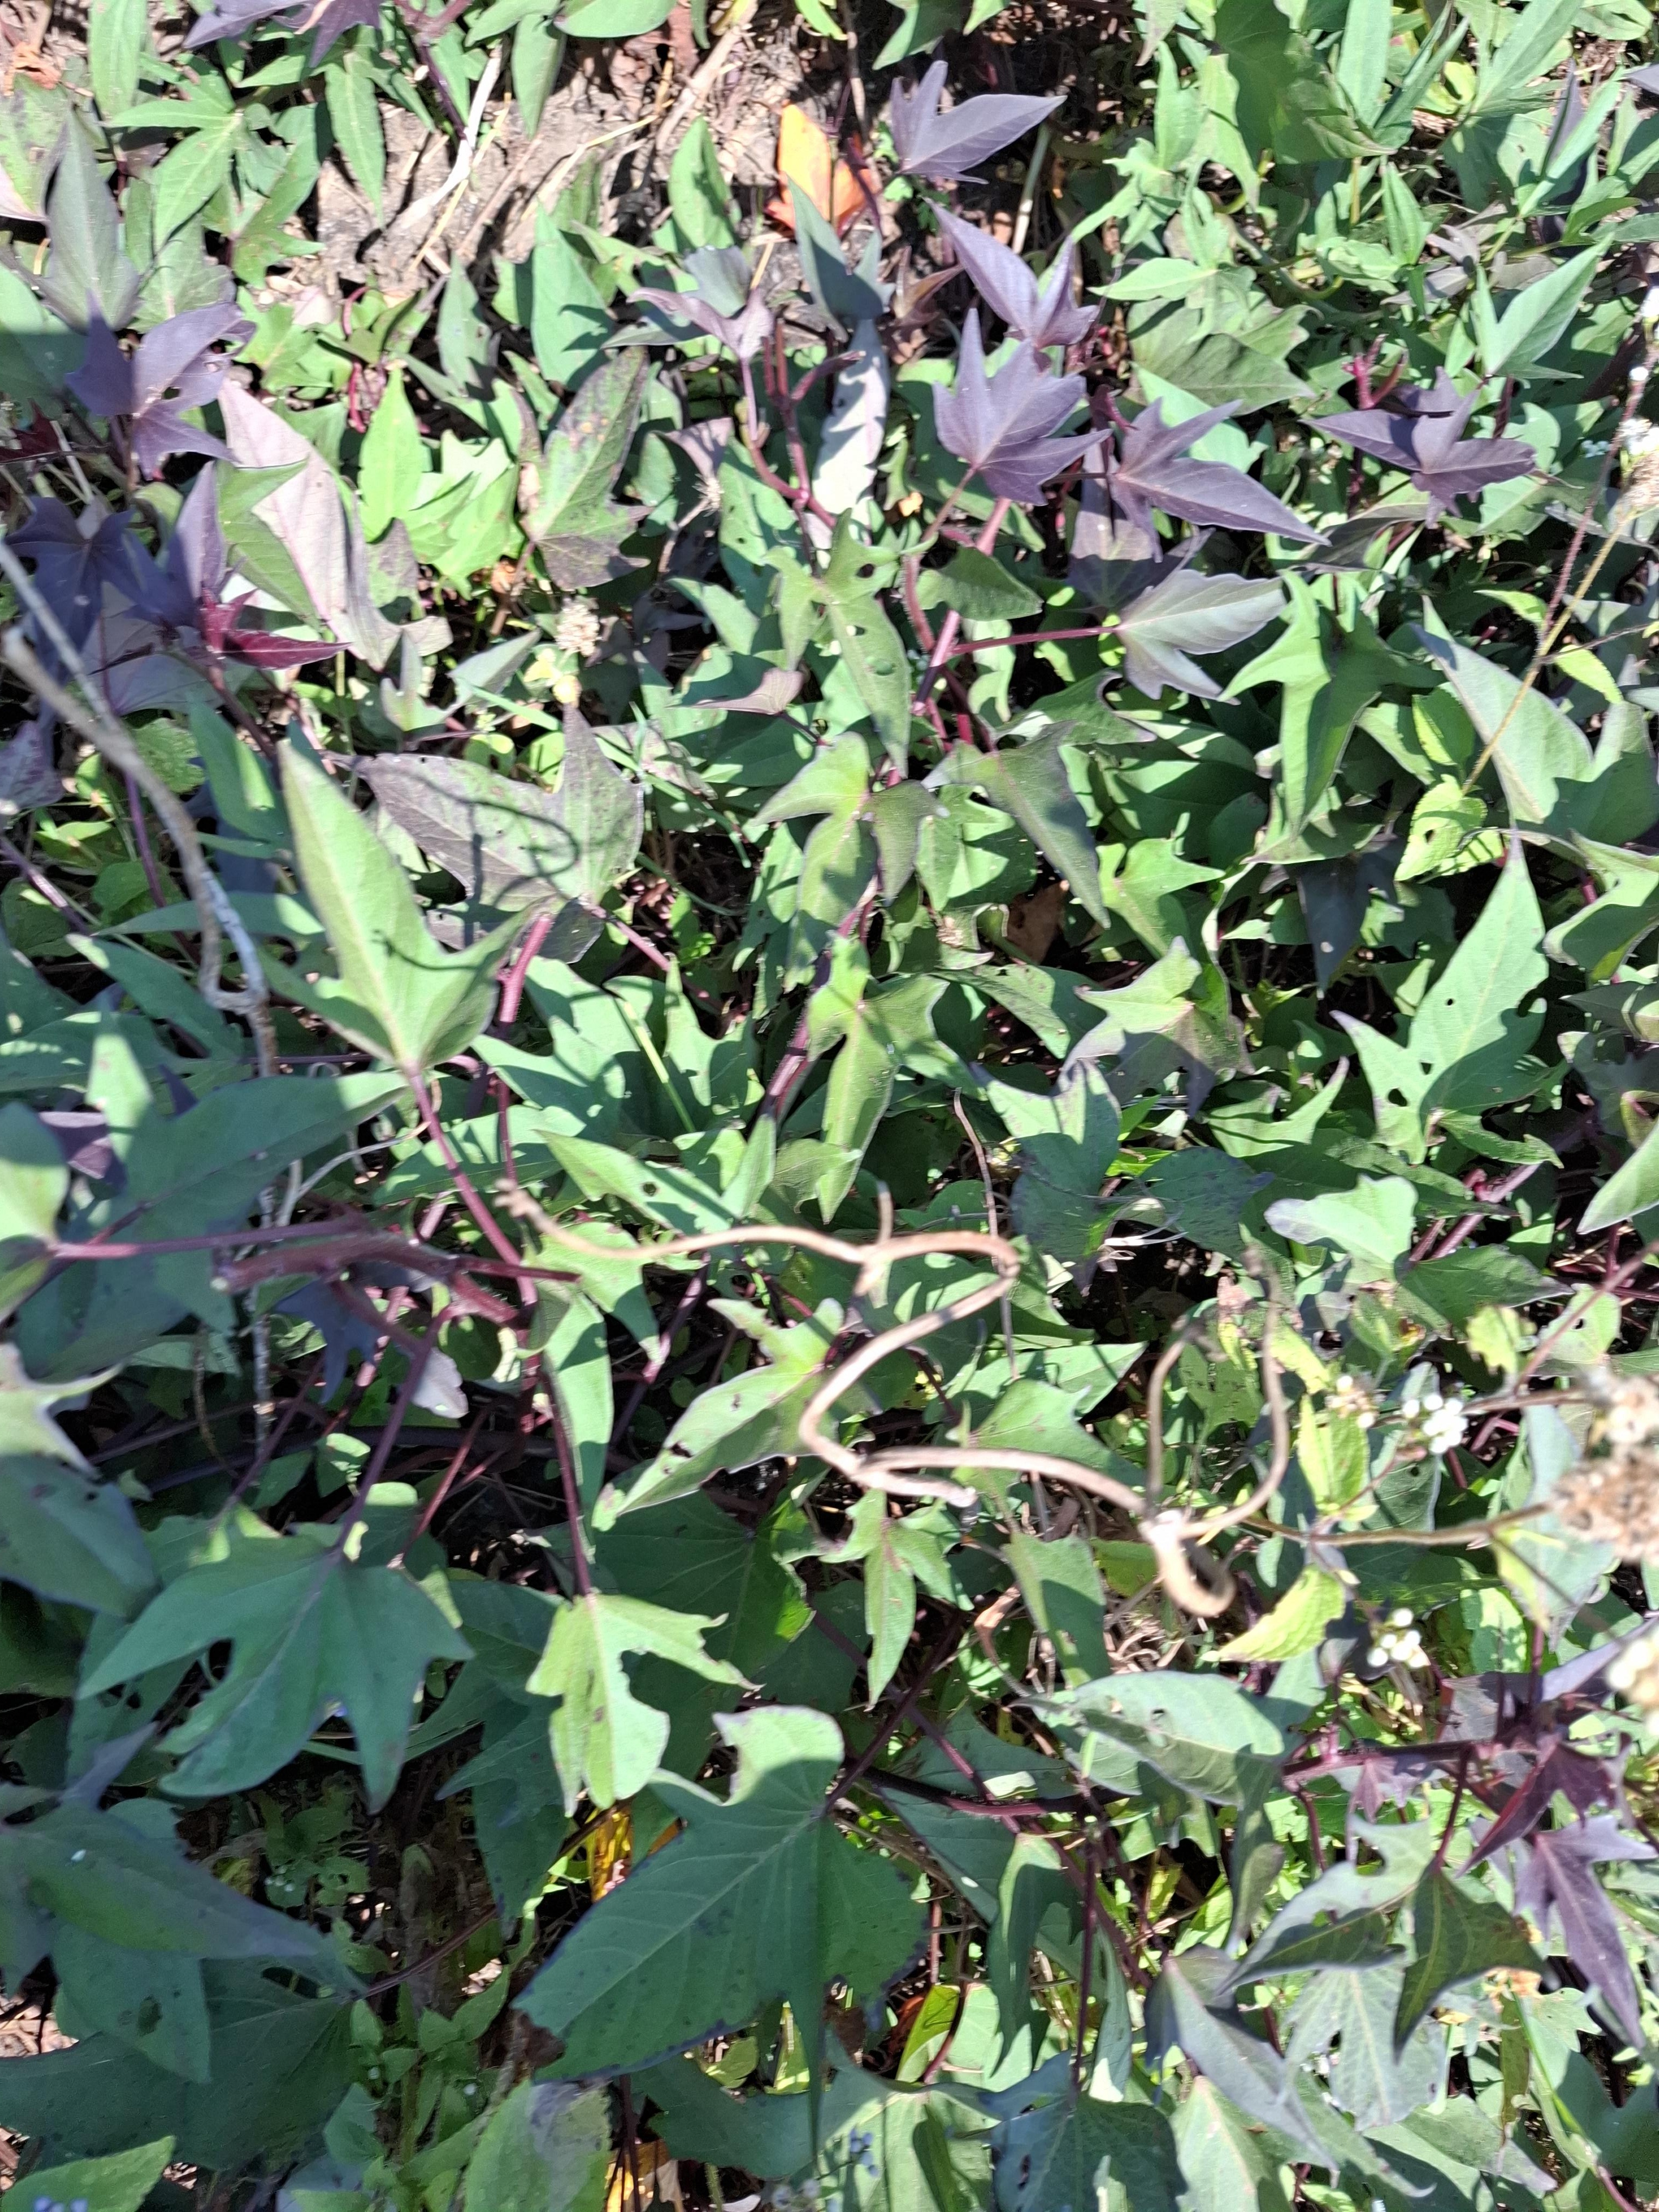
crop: sweet potato
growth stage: flowering
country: Tanzania
